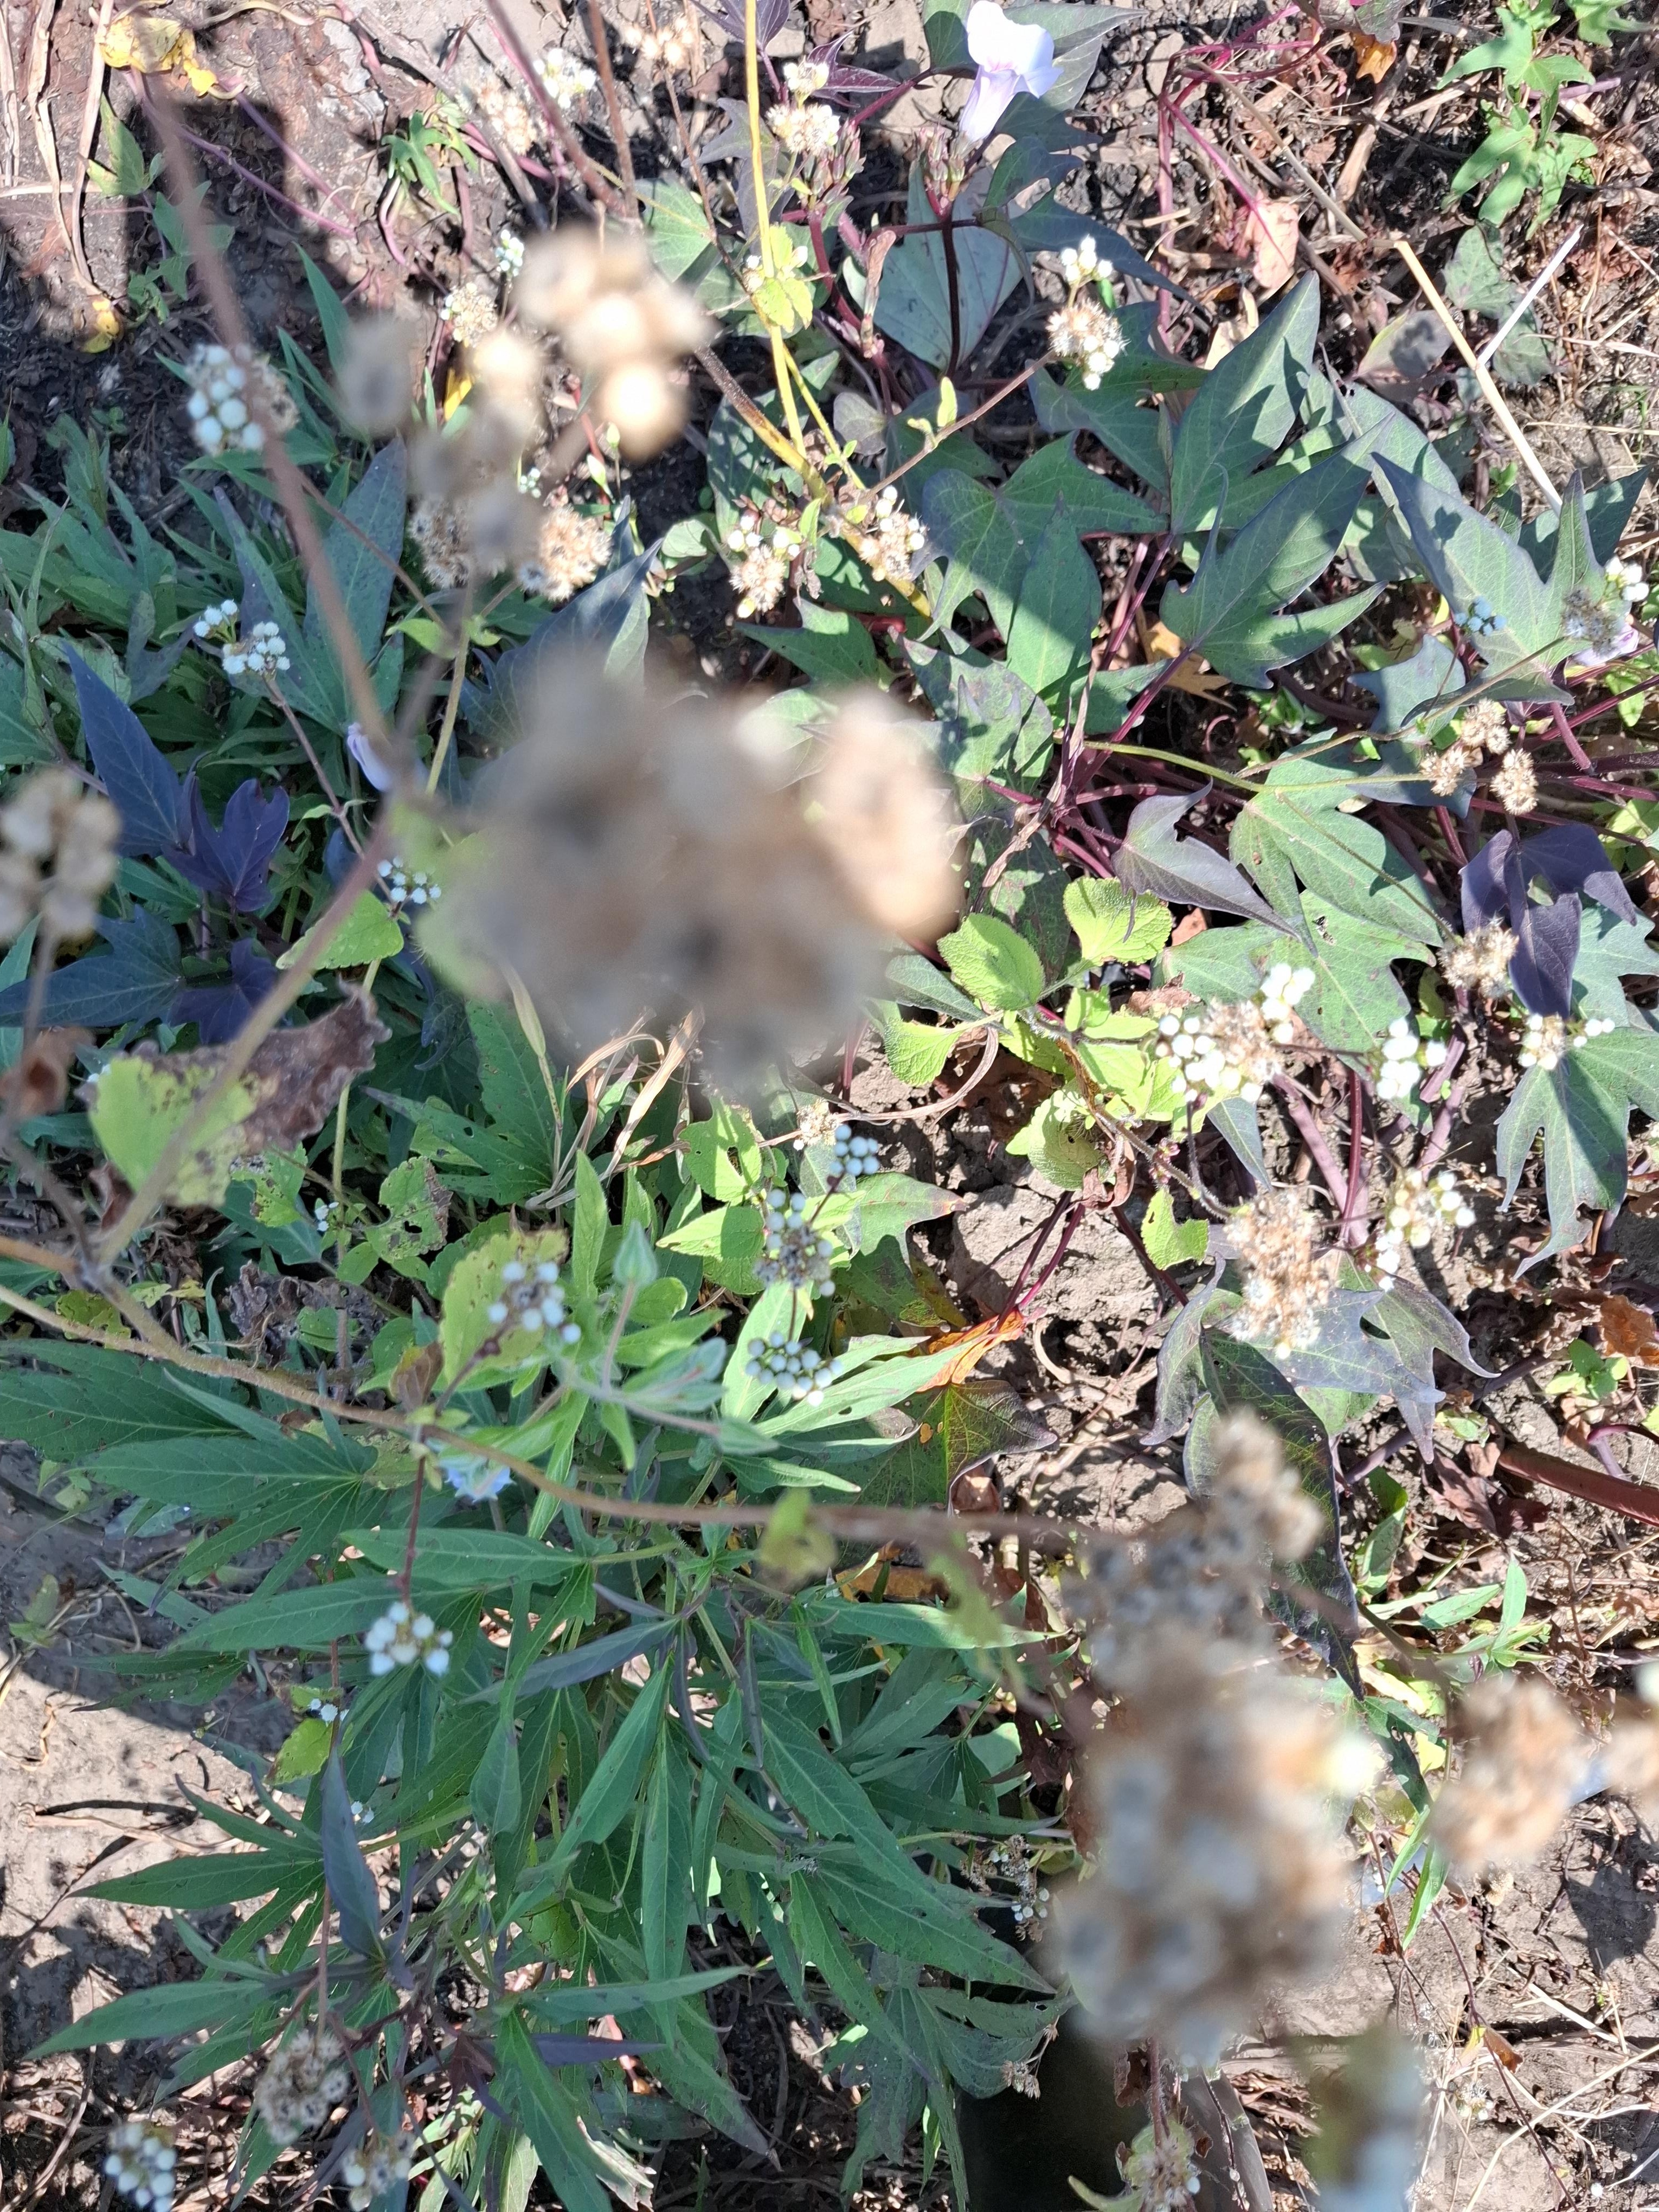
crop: sweet potato
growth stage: flowering
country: Tanzania
